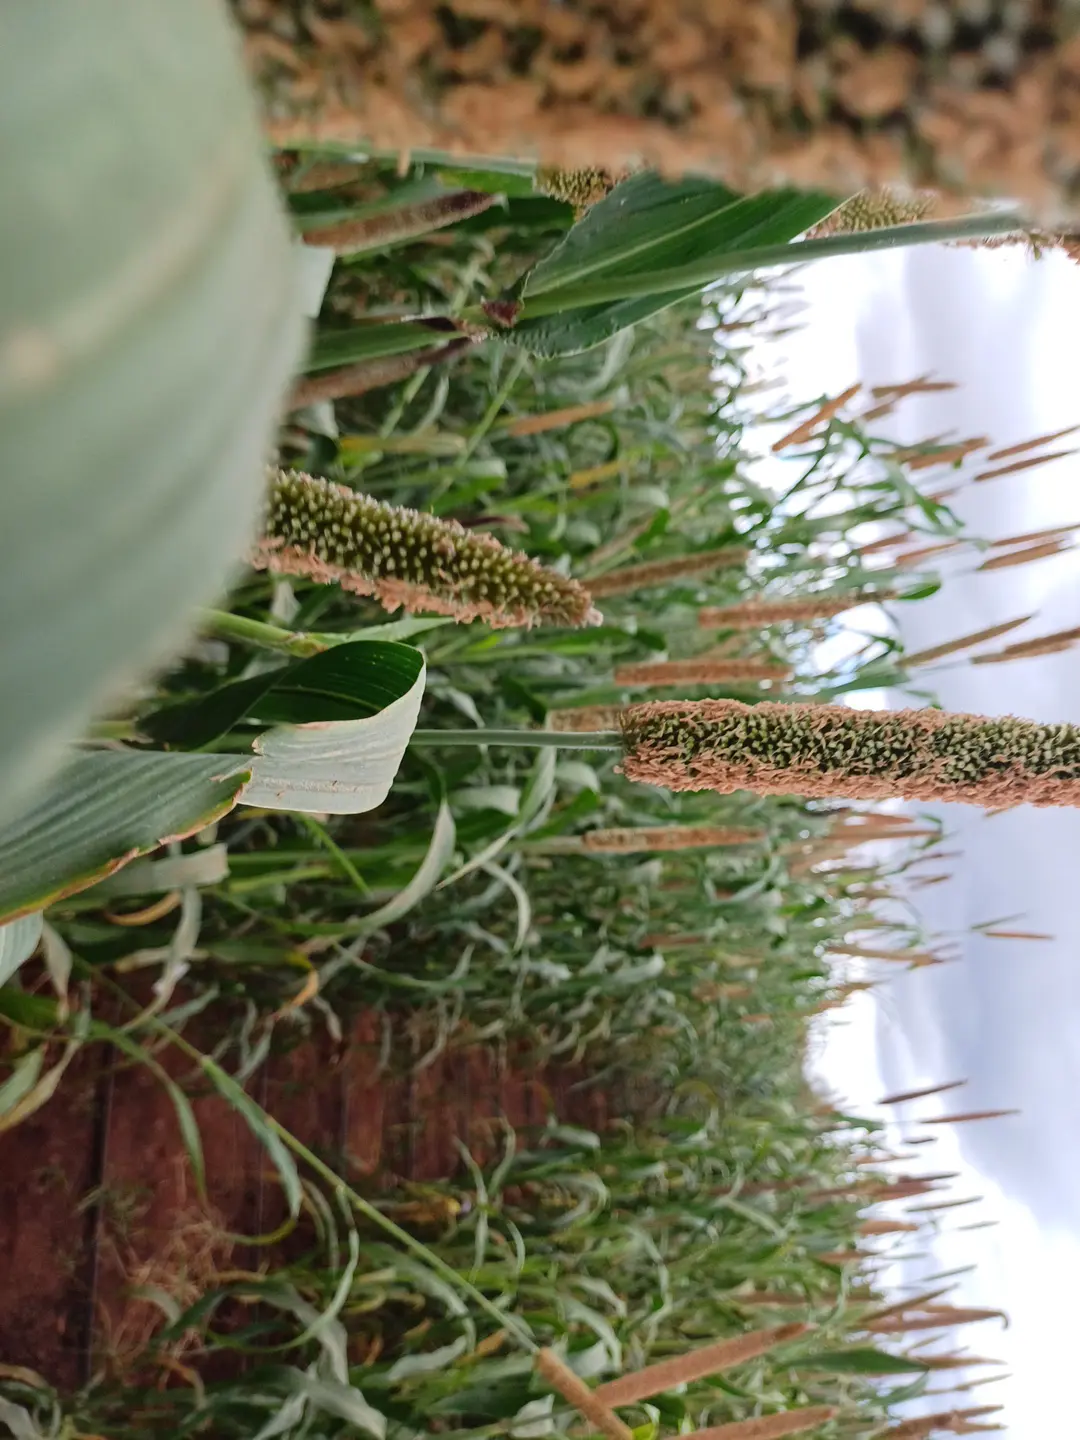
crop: pearl millet
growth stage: flowering
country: Kenya
